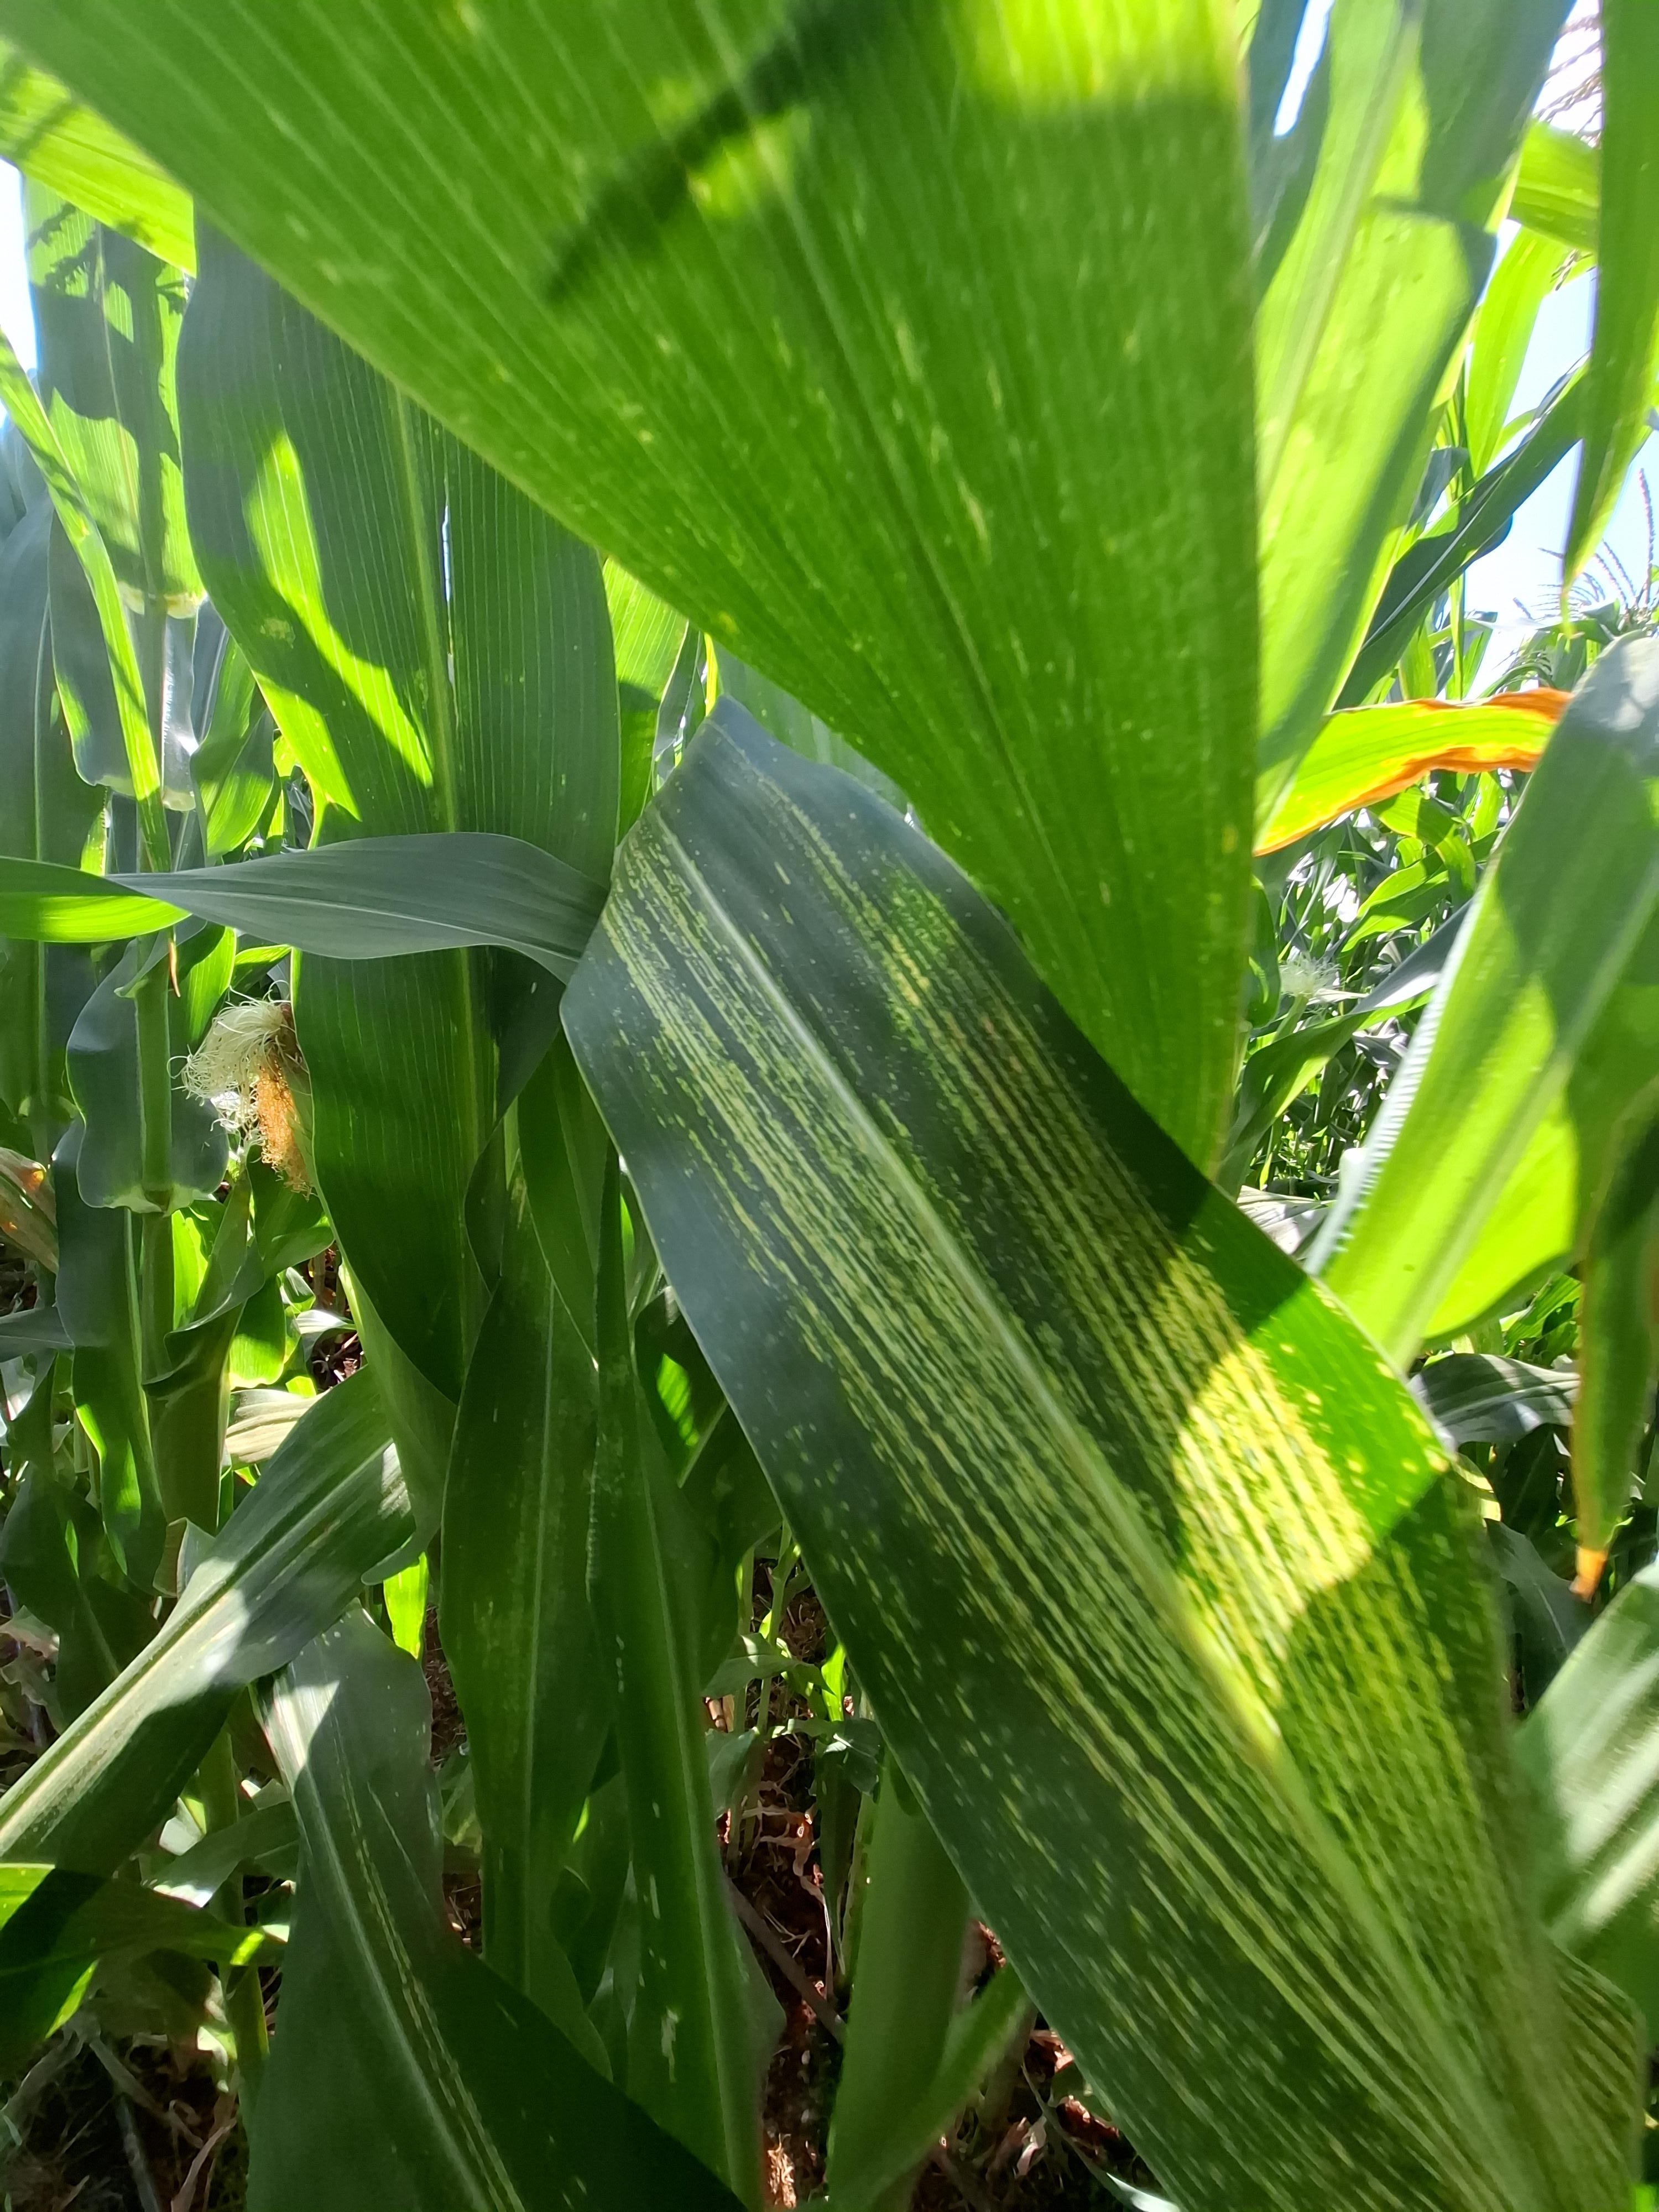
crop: maize
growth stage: flowering
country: Kenya
